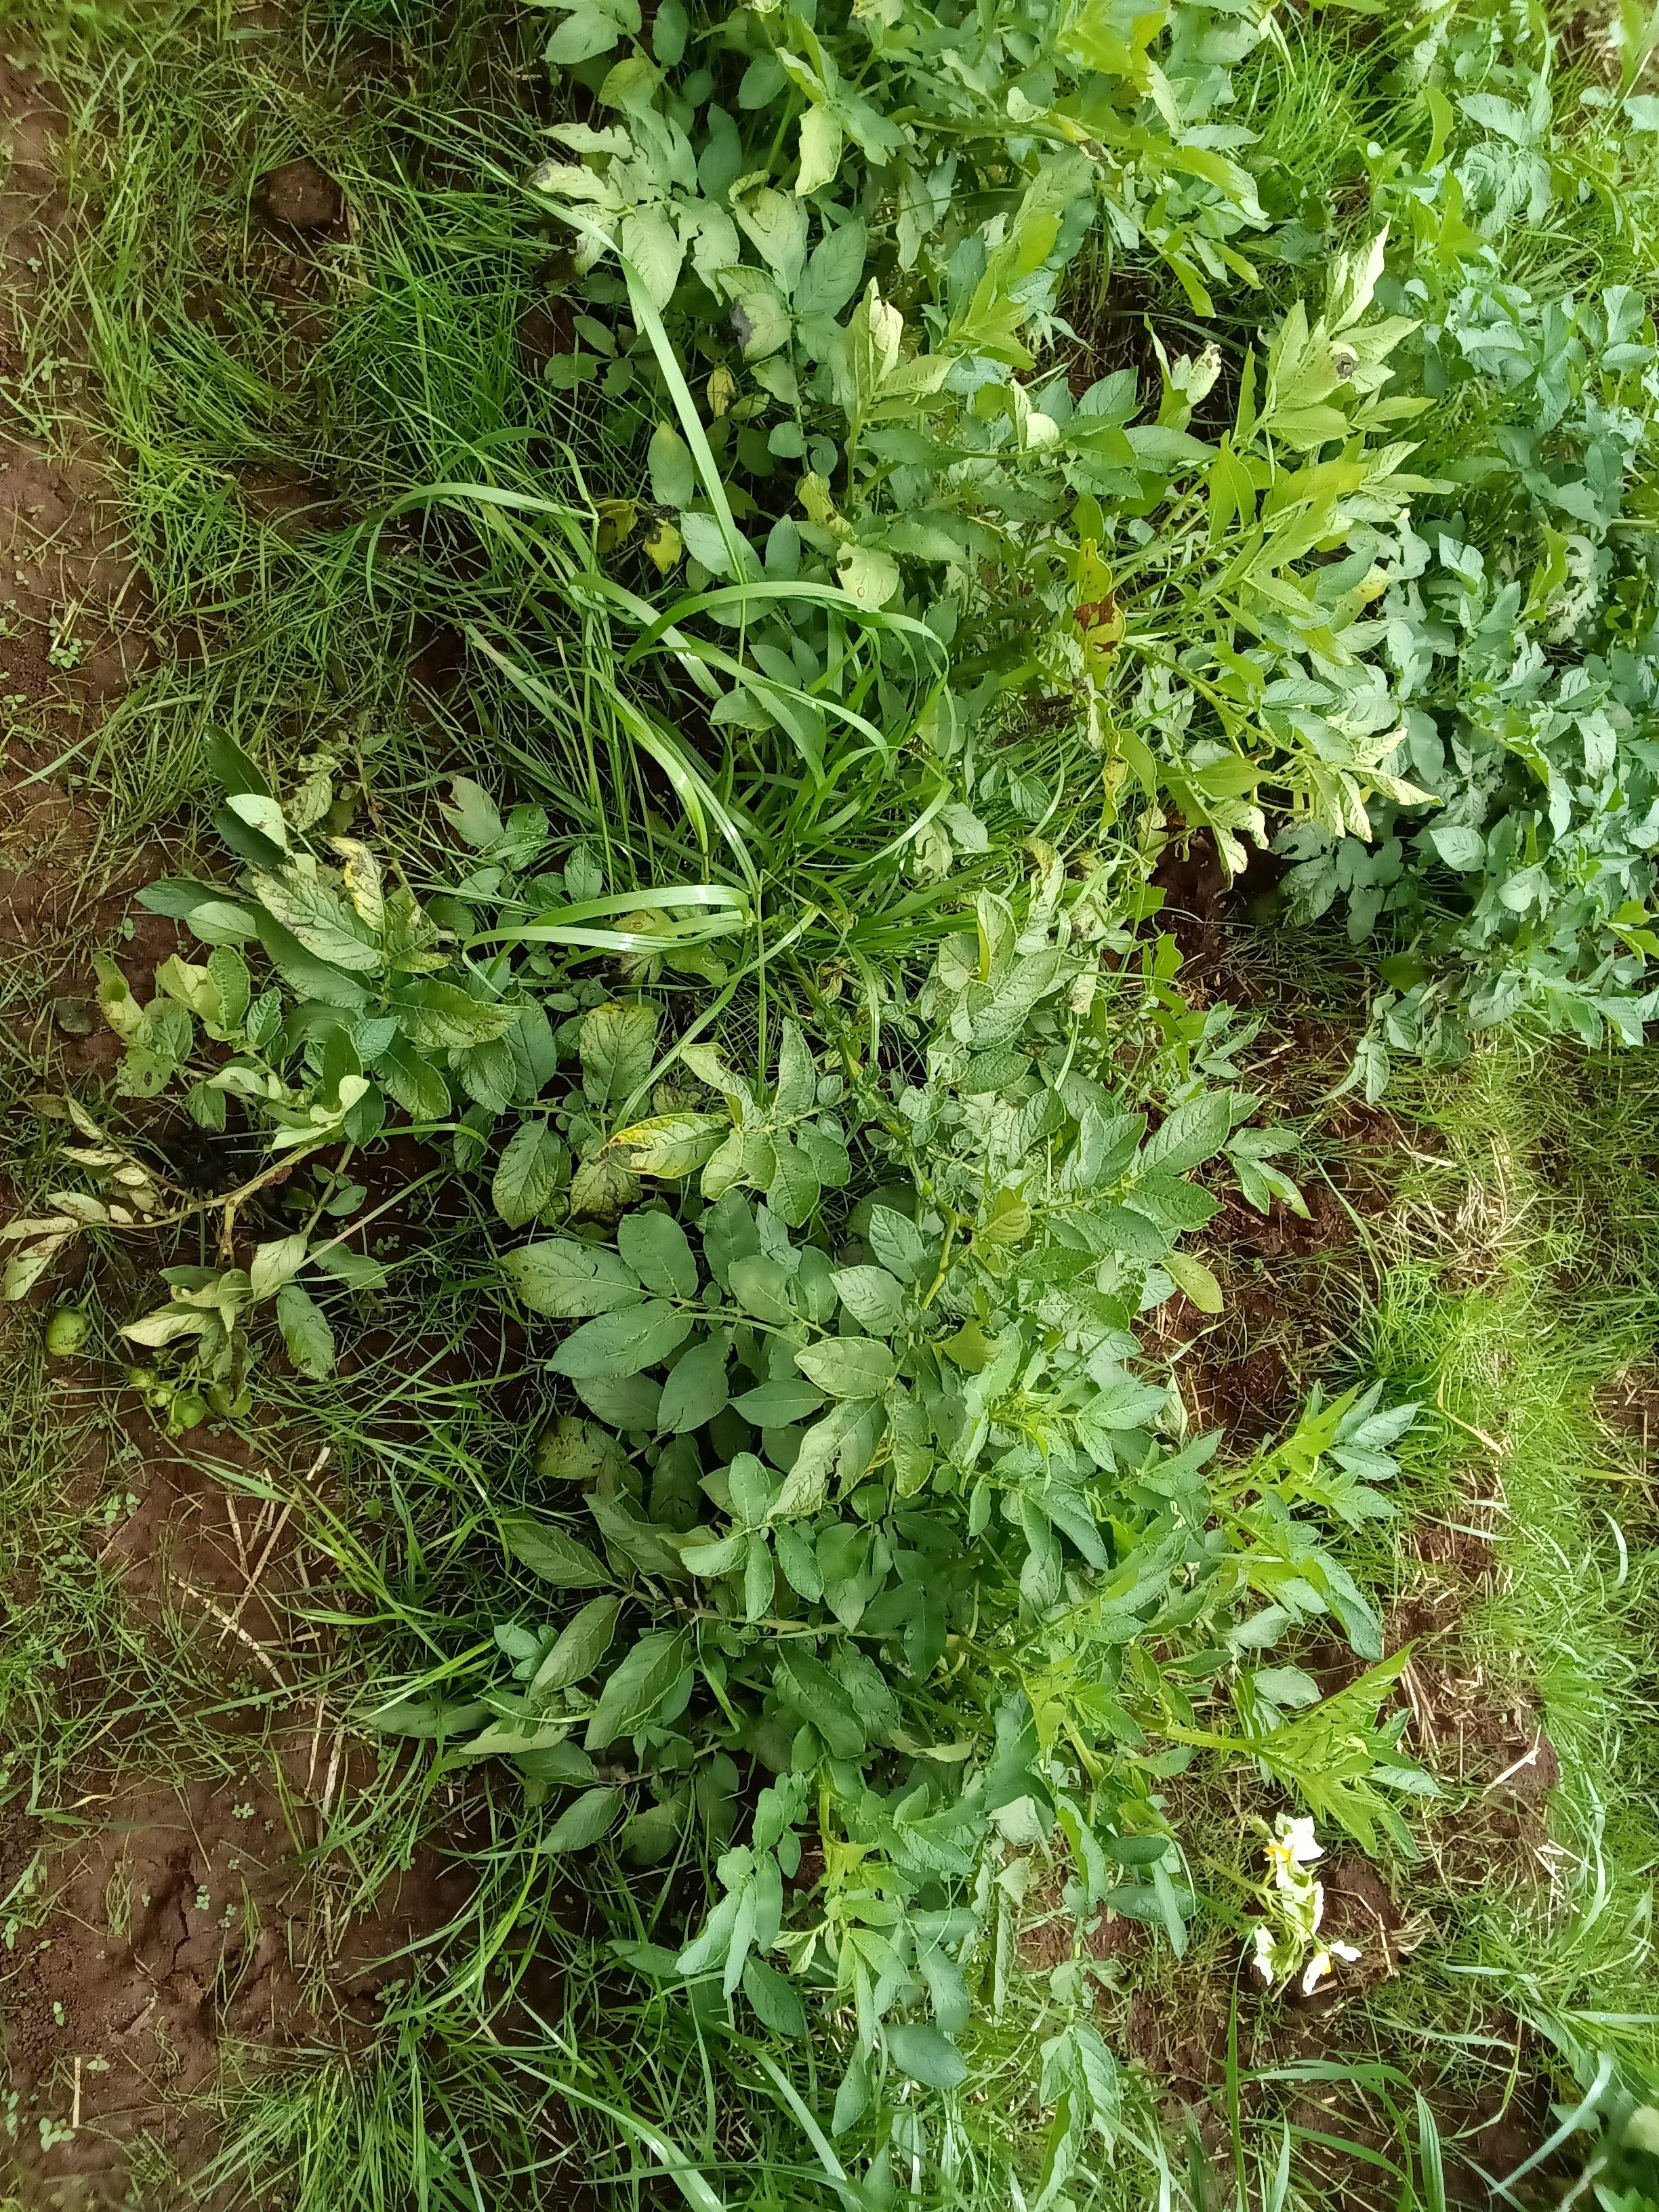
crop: potato
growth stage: harvest maturity
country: Kenya
